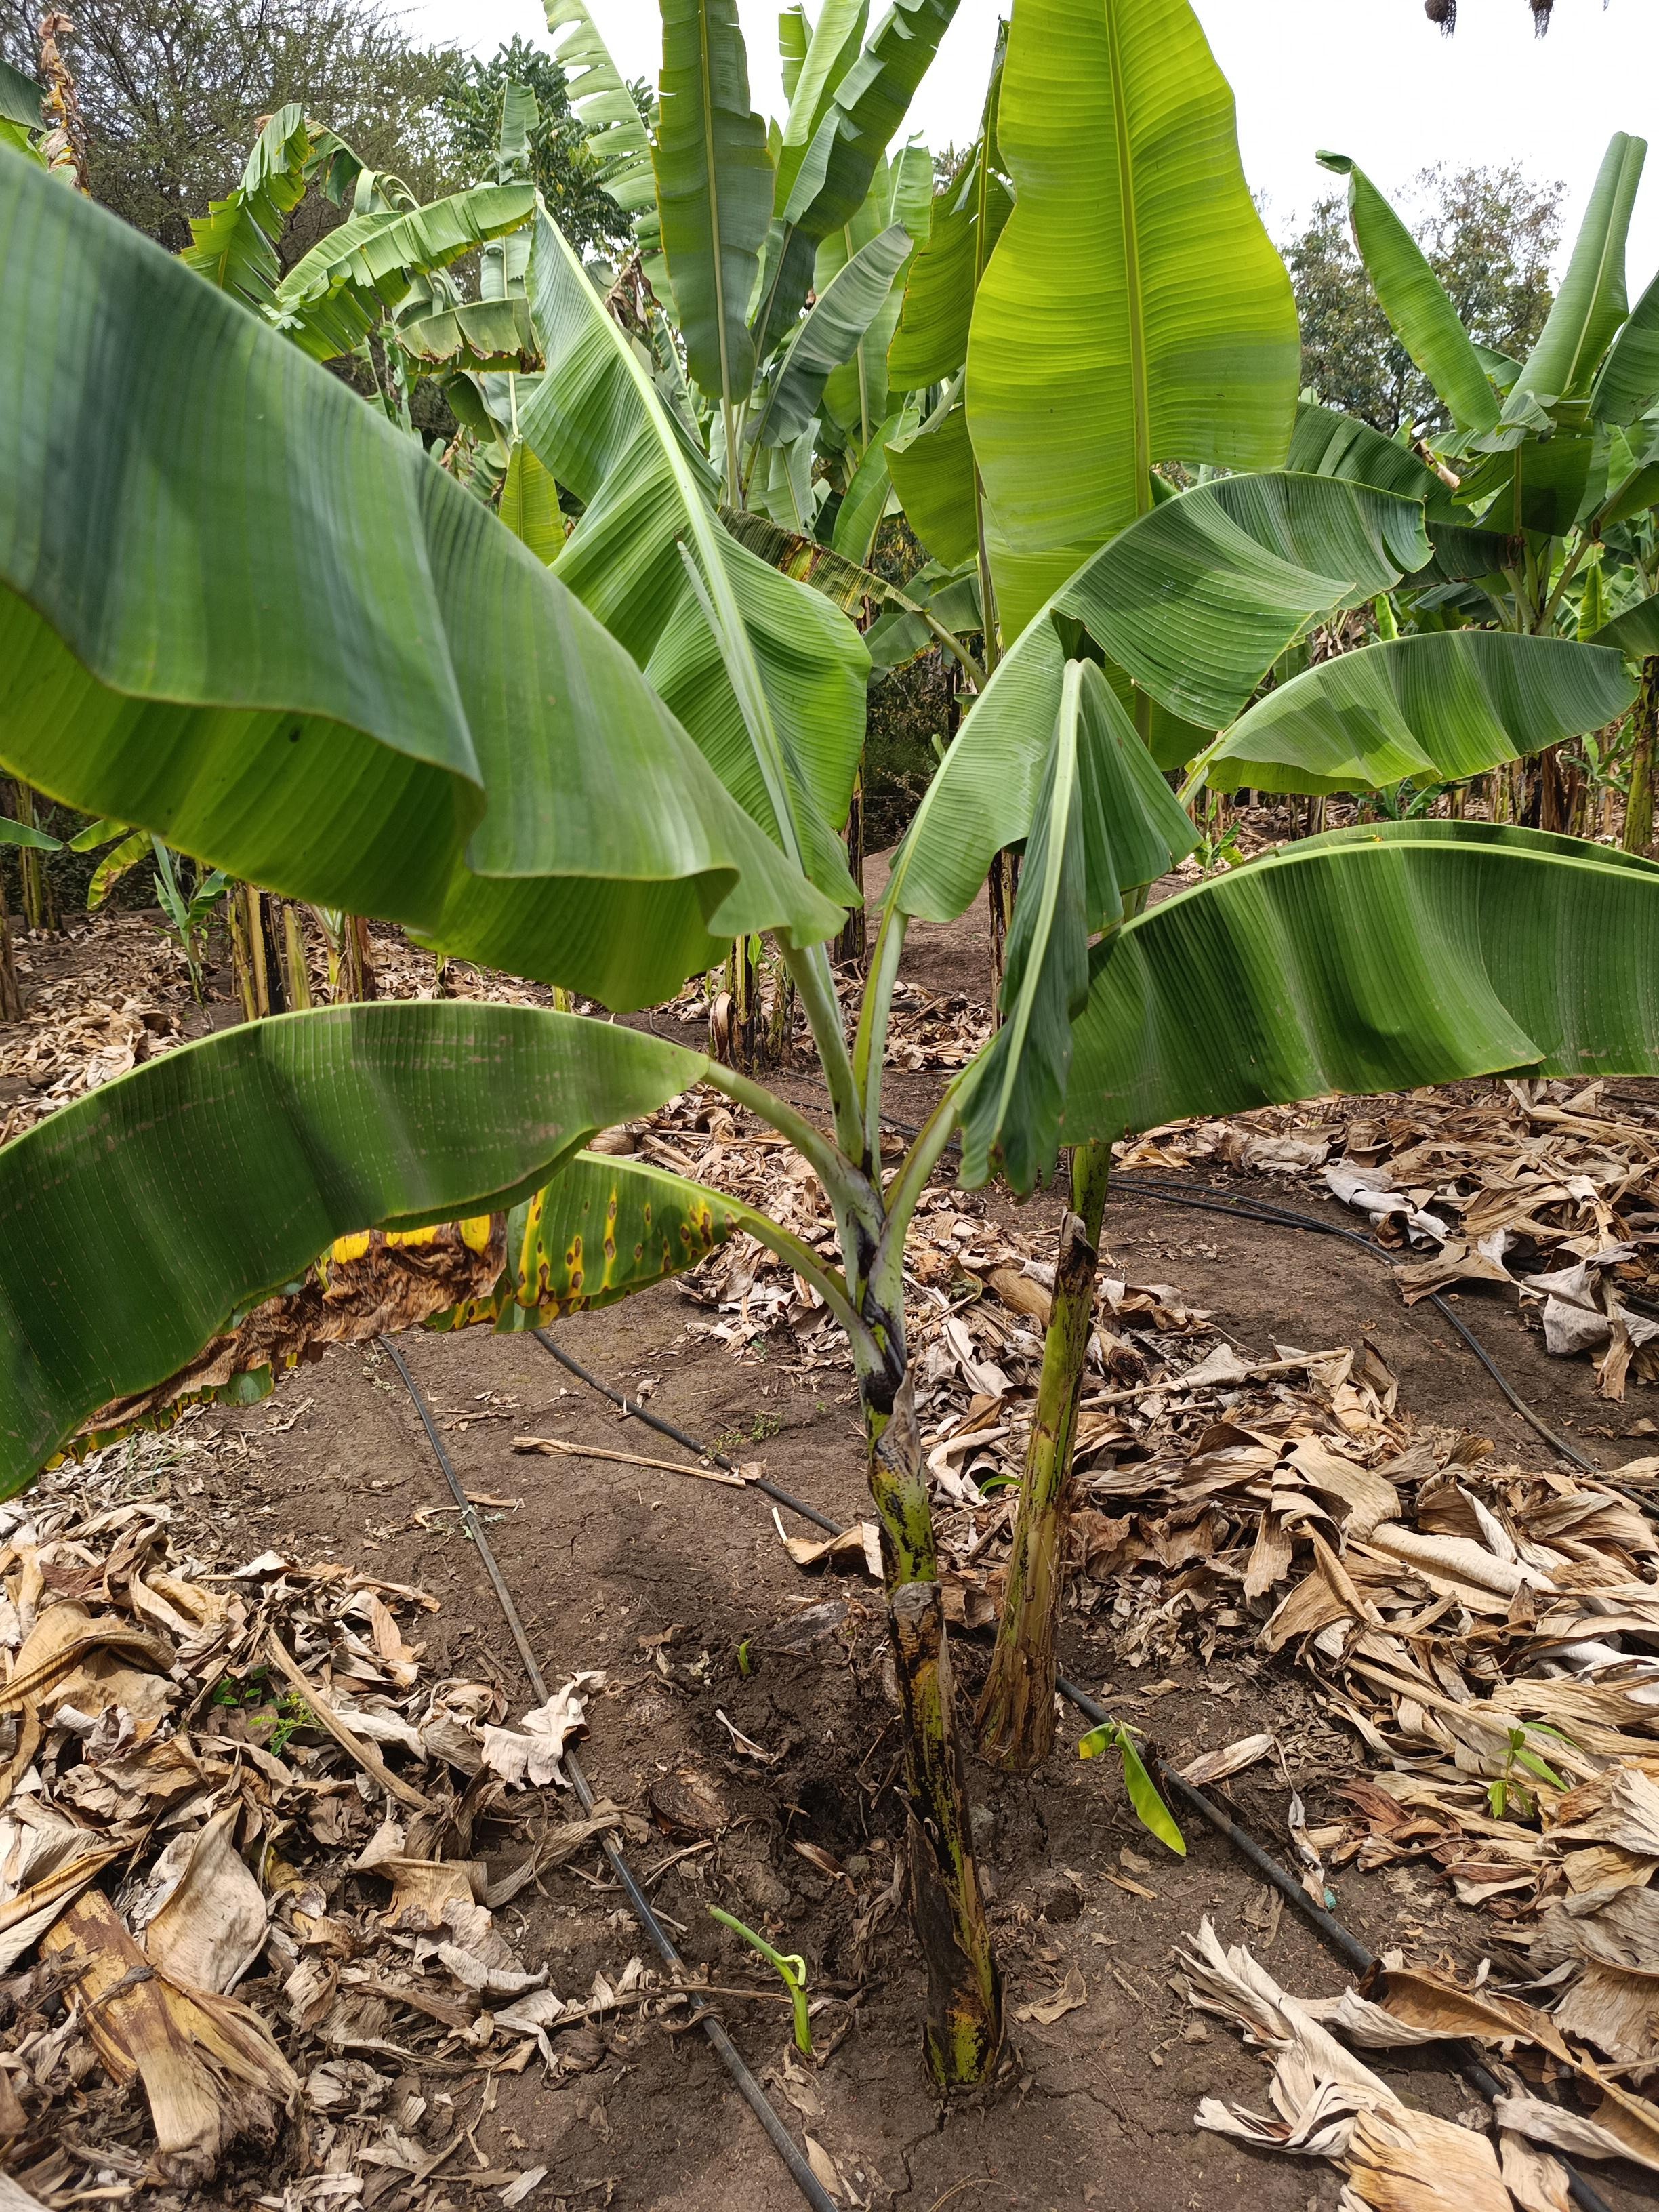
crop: banana
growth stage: vegetative
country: Tanzania
